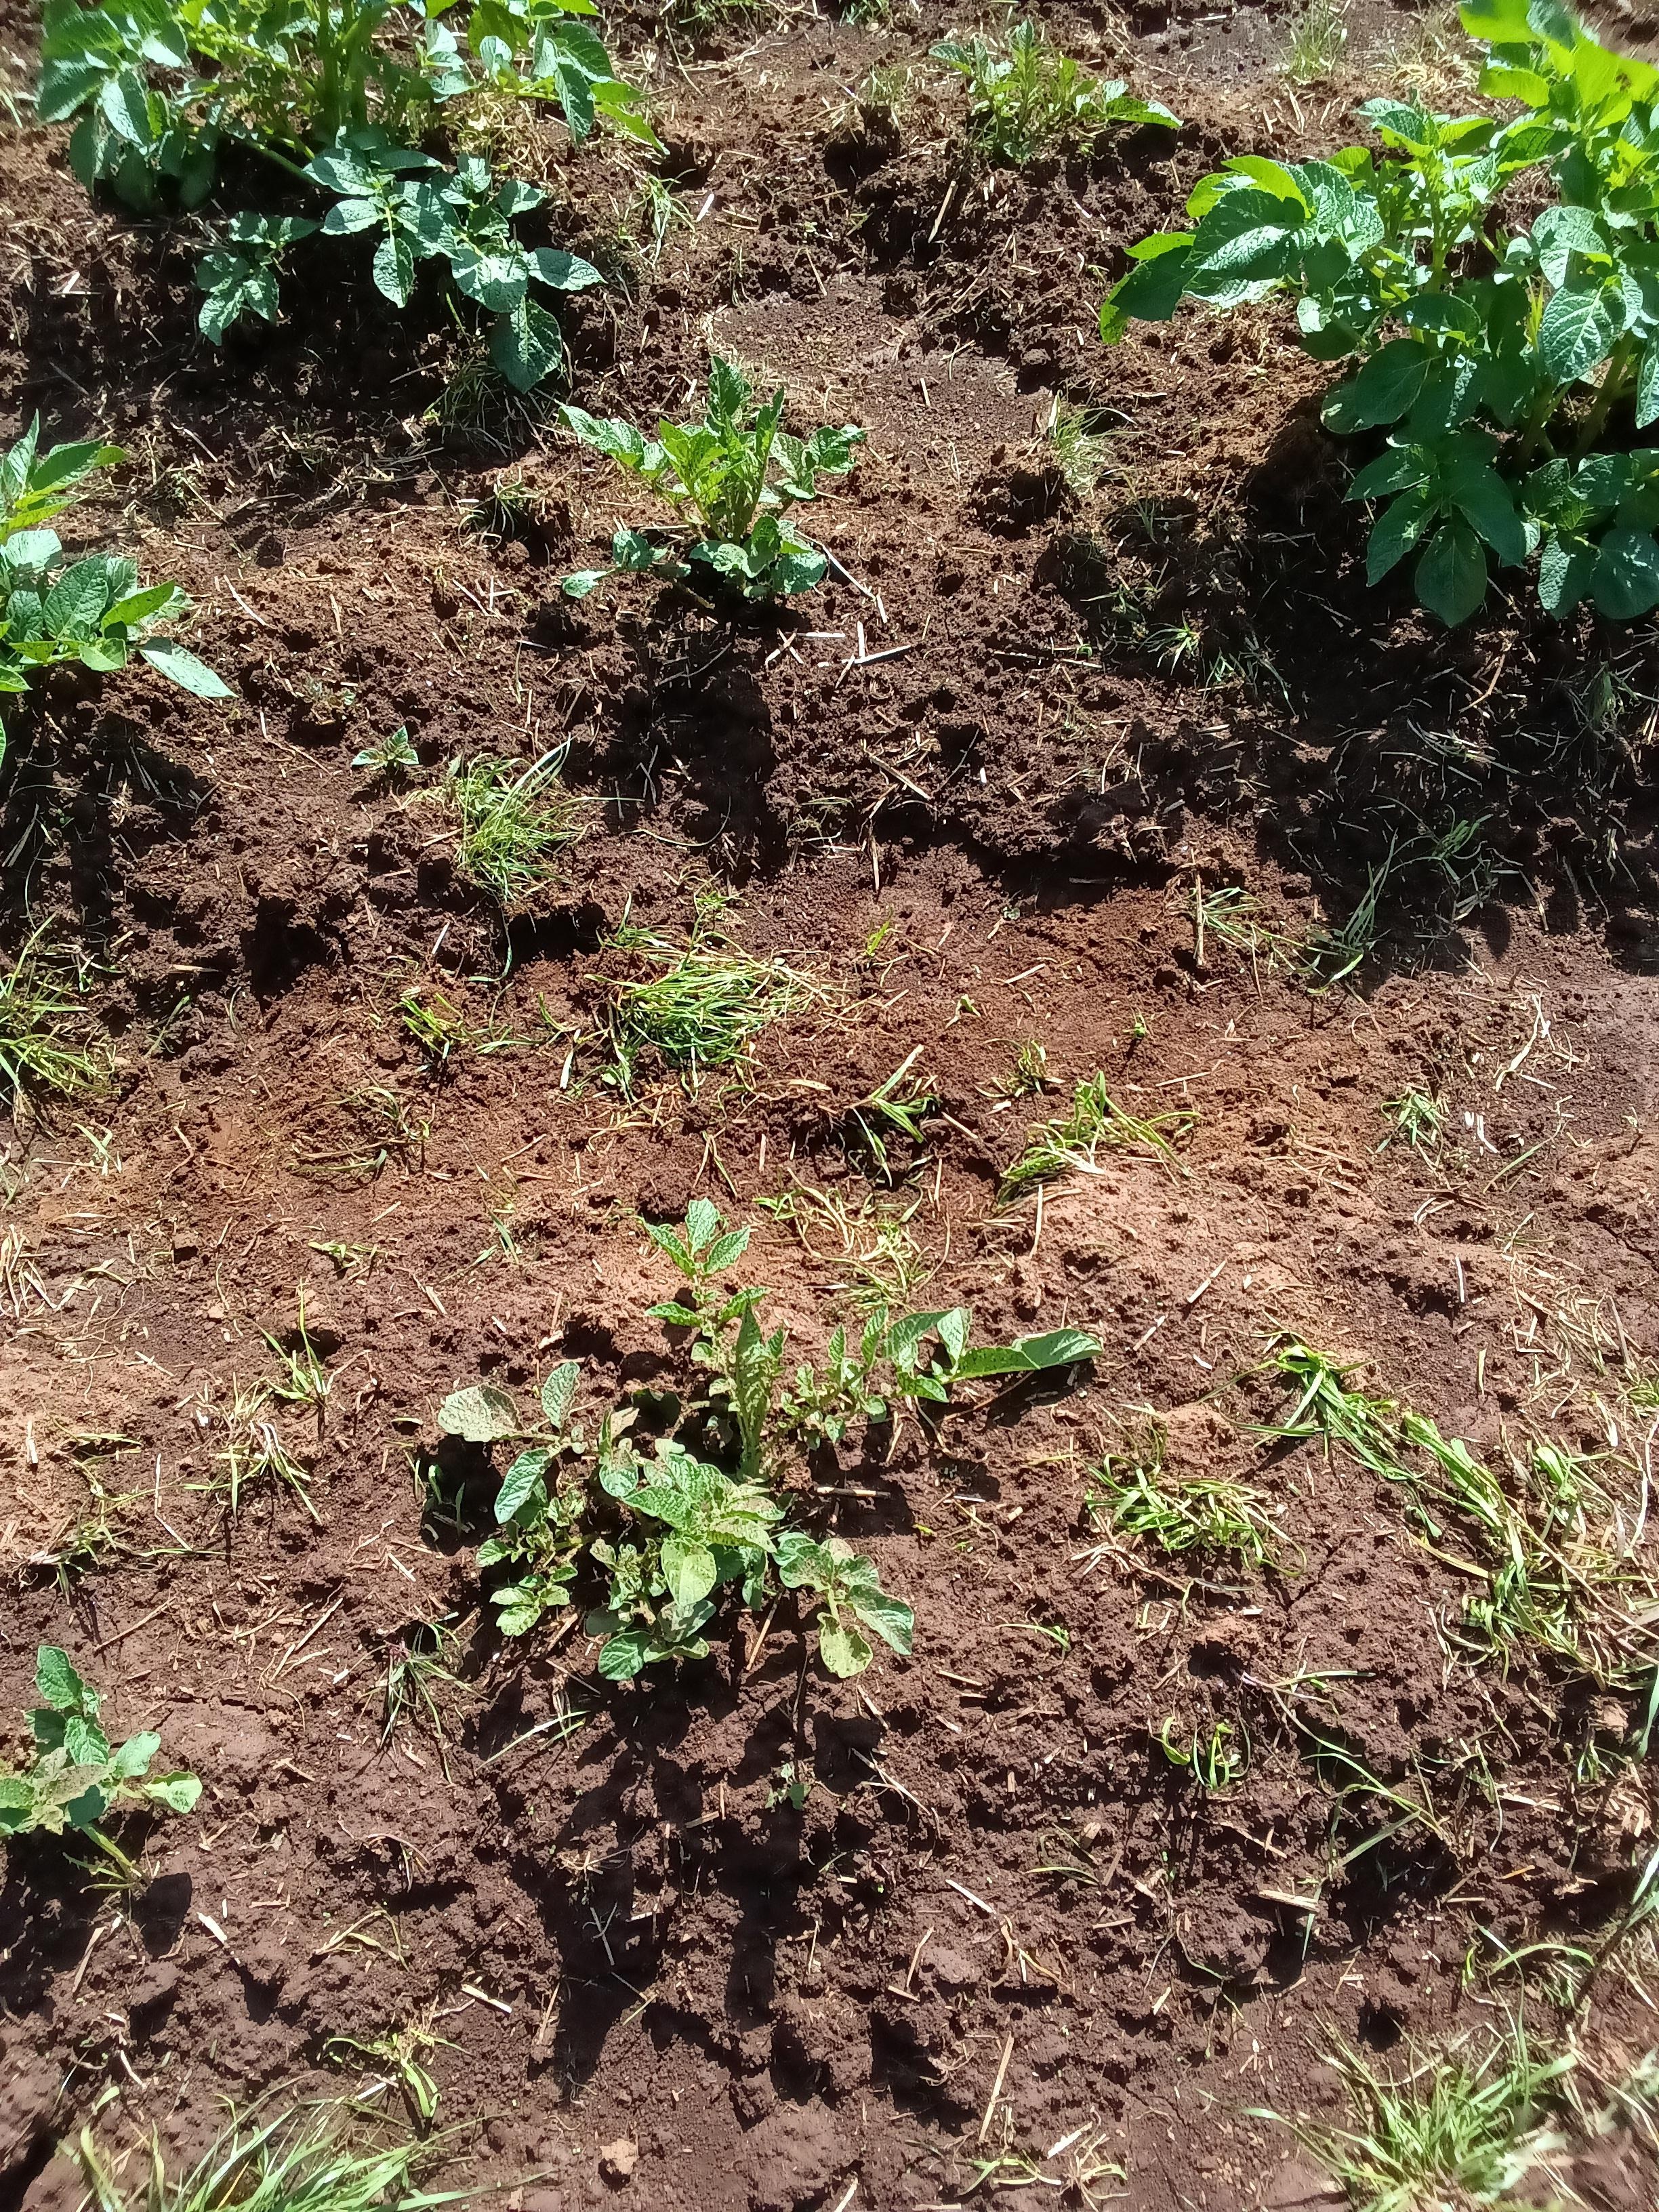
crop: potato
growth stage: vegetative
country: Kenya
